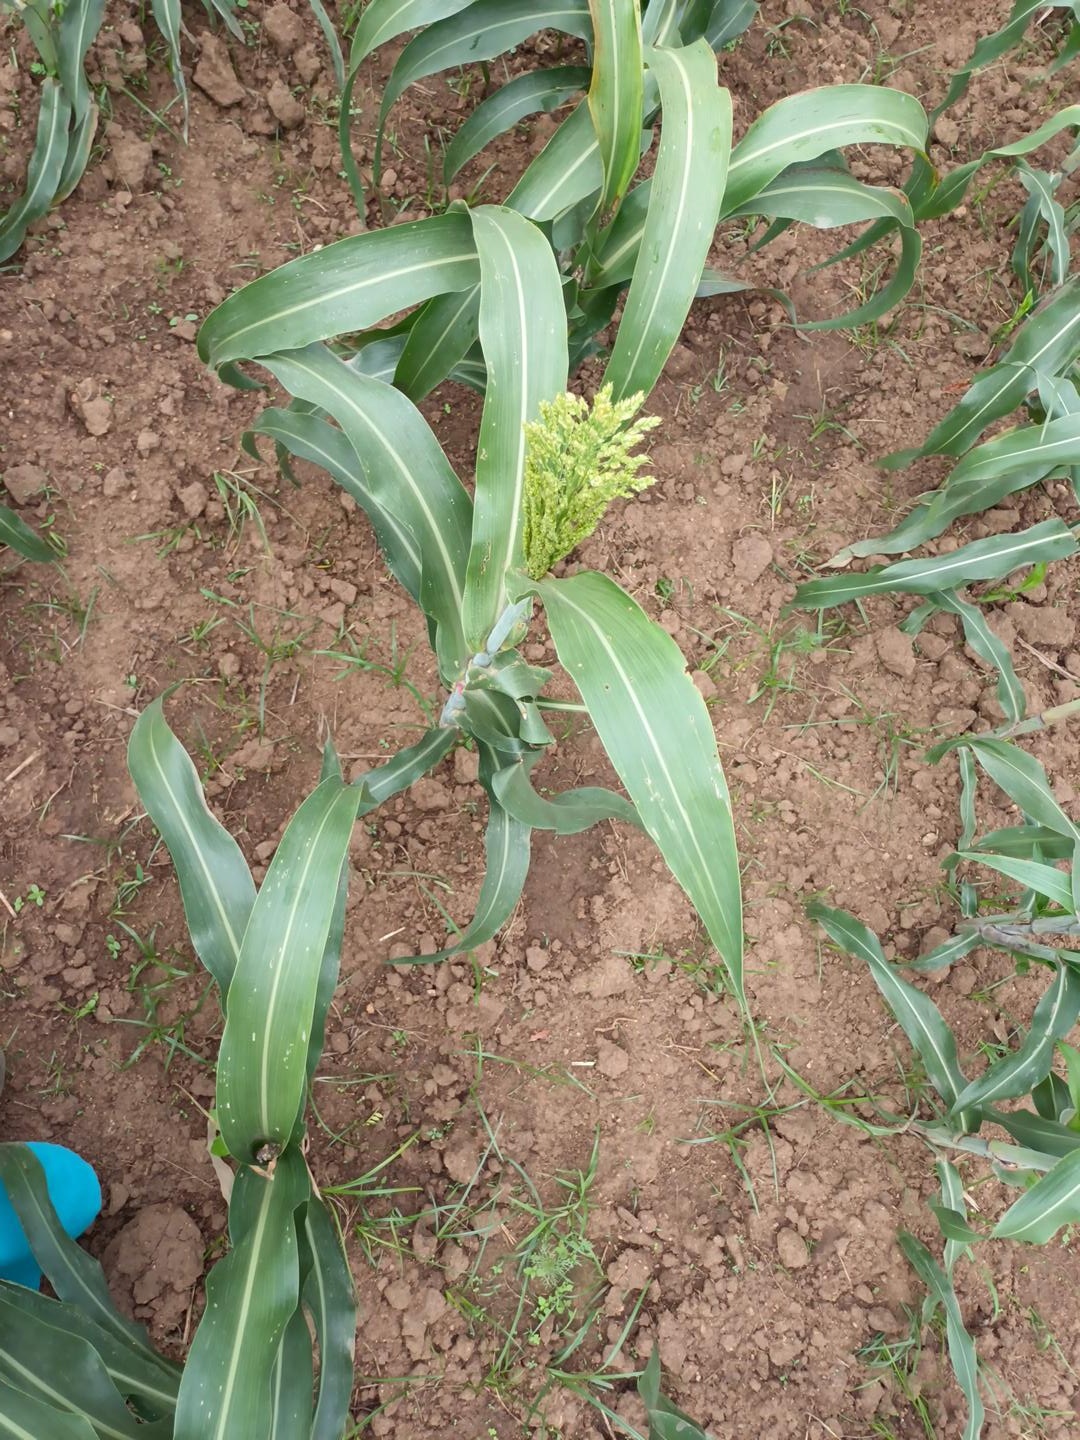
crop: sorghum
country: Kenya
